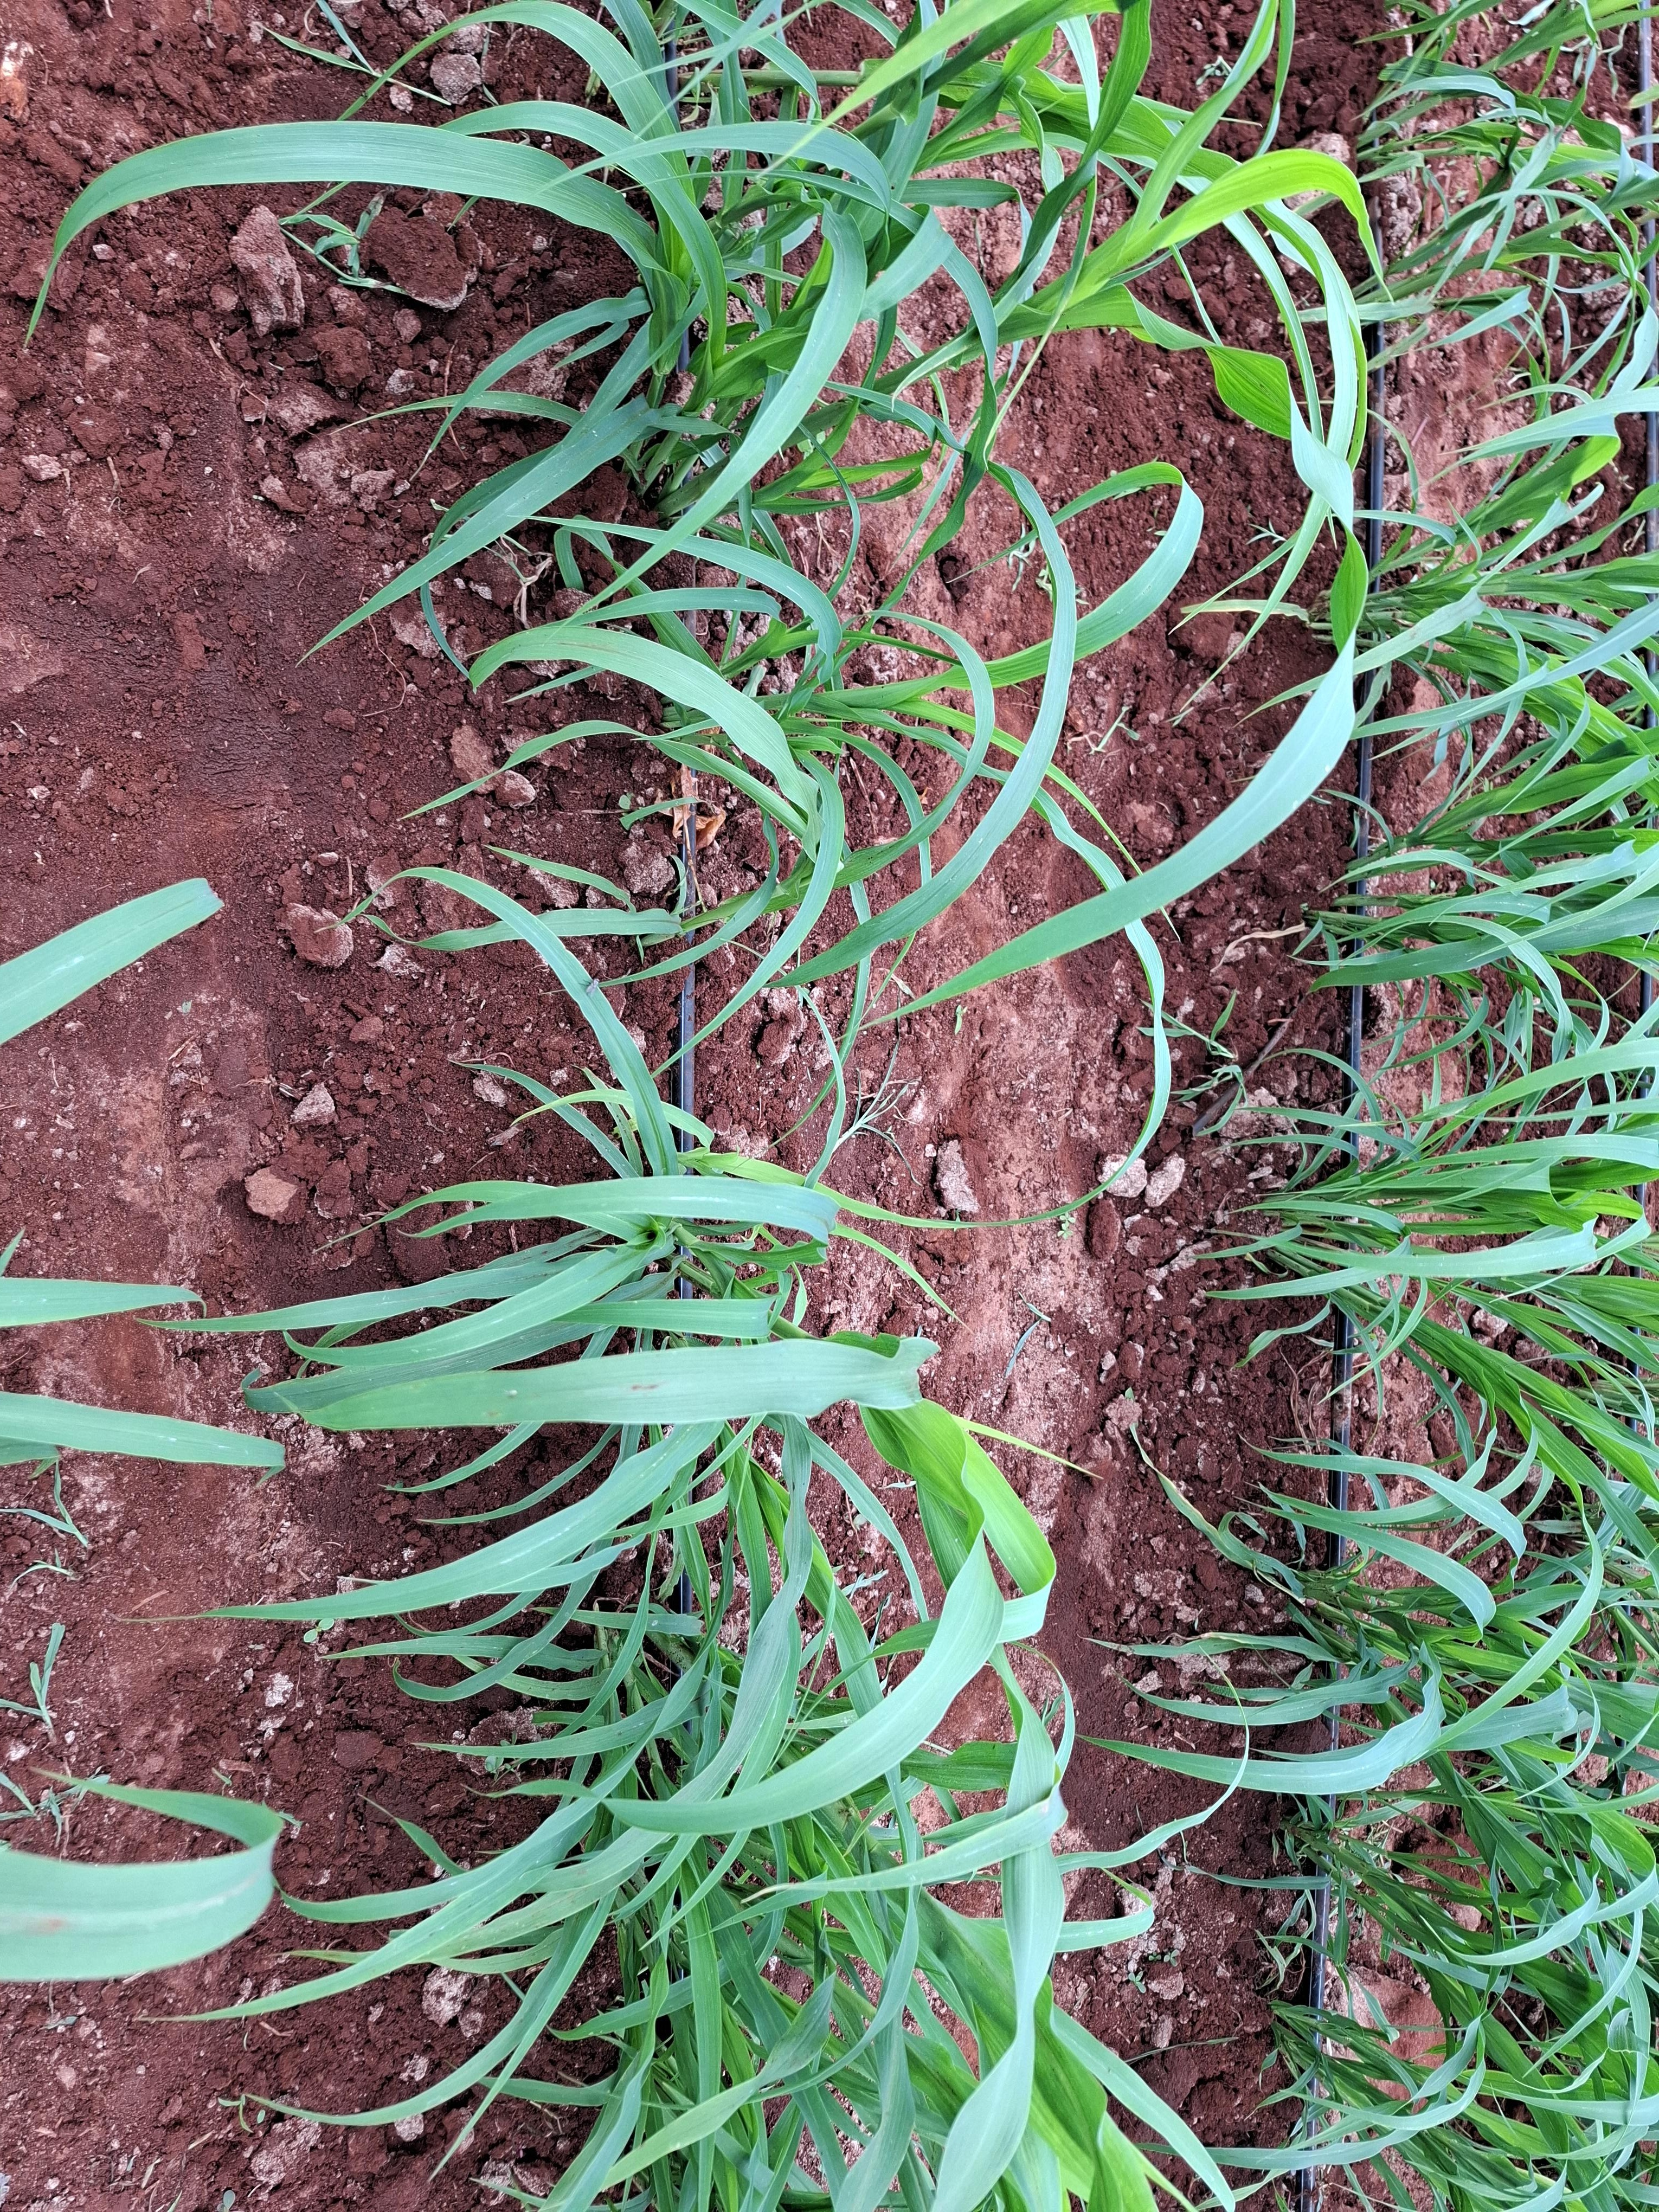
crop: pearl millet
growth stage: elongation stem
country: Kenya
